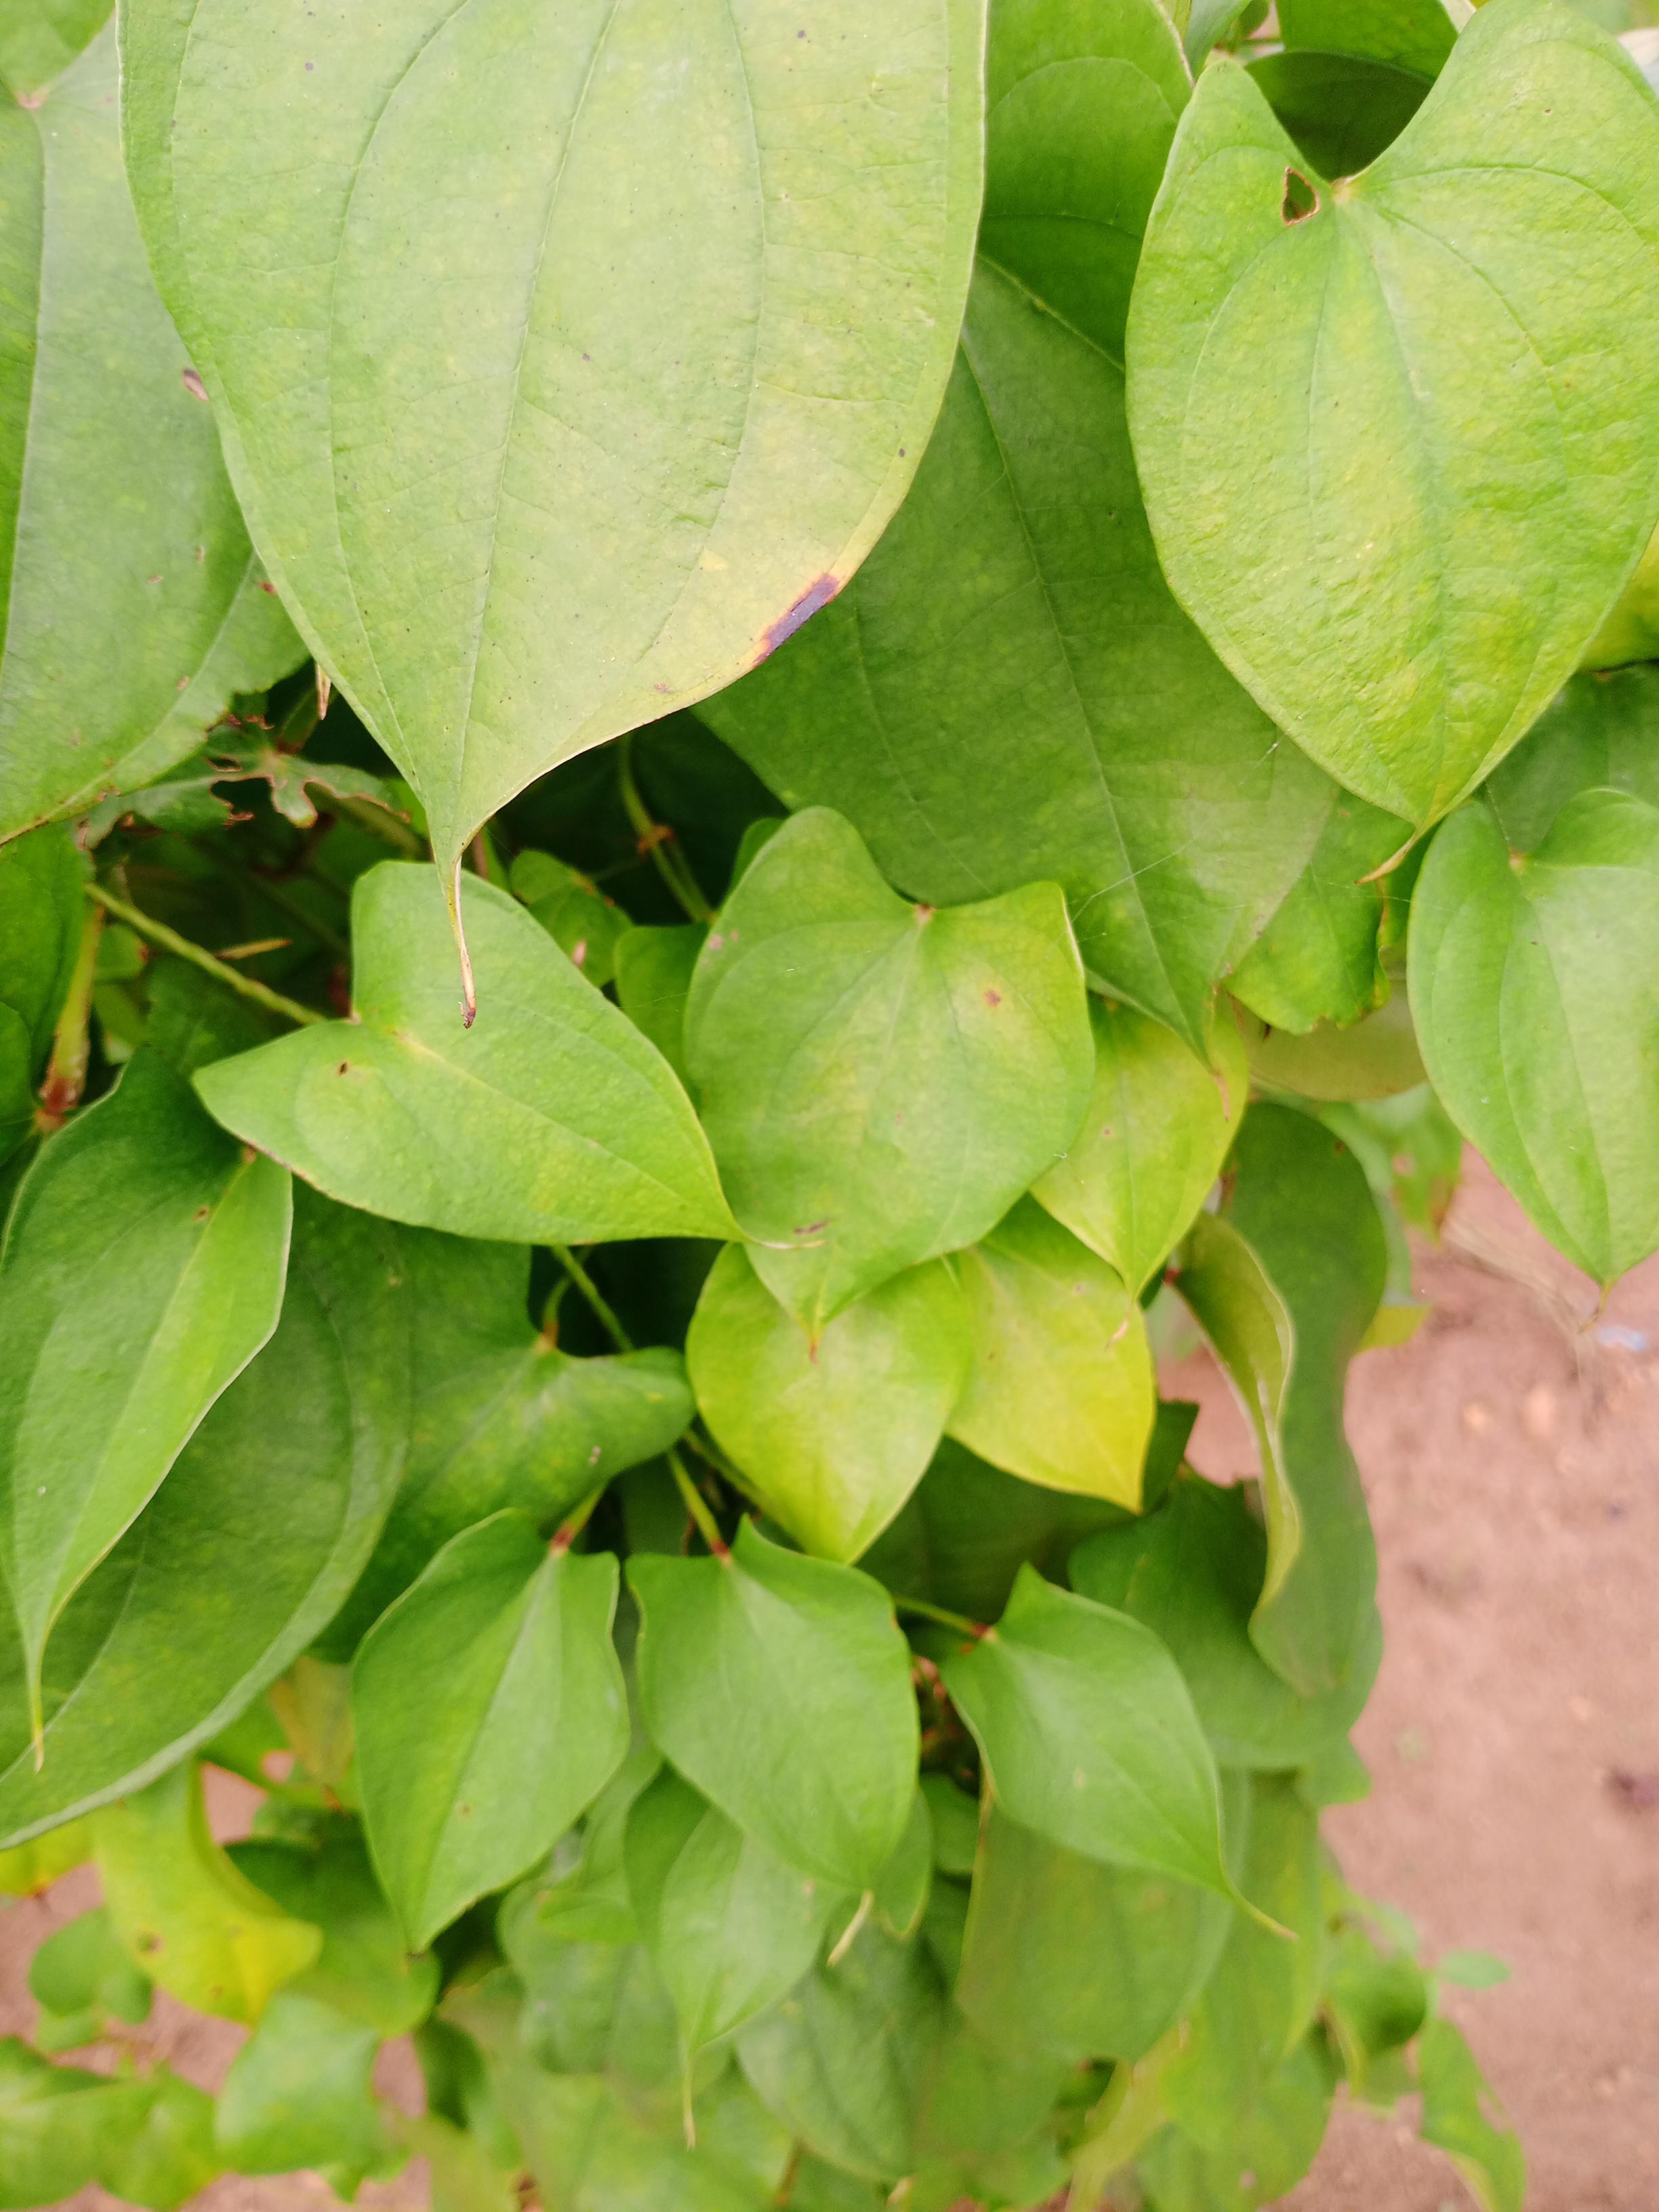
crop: yam
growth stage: vegetative
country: Nigeria
